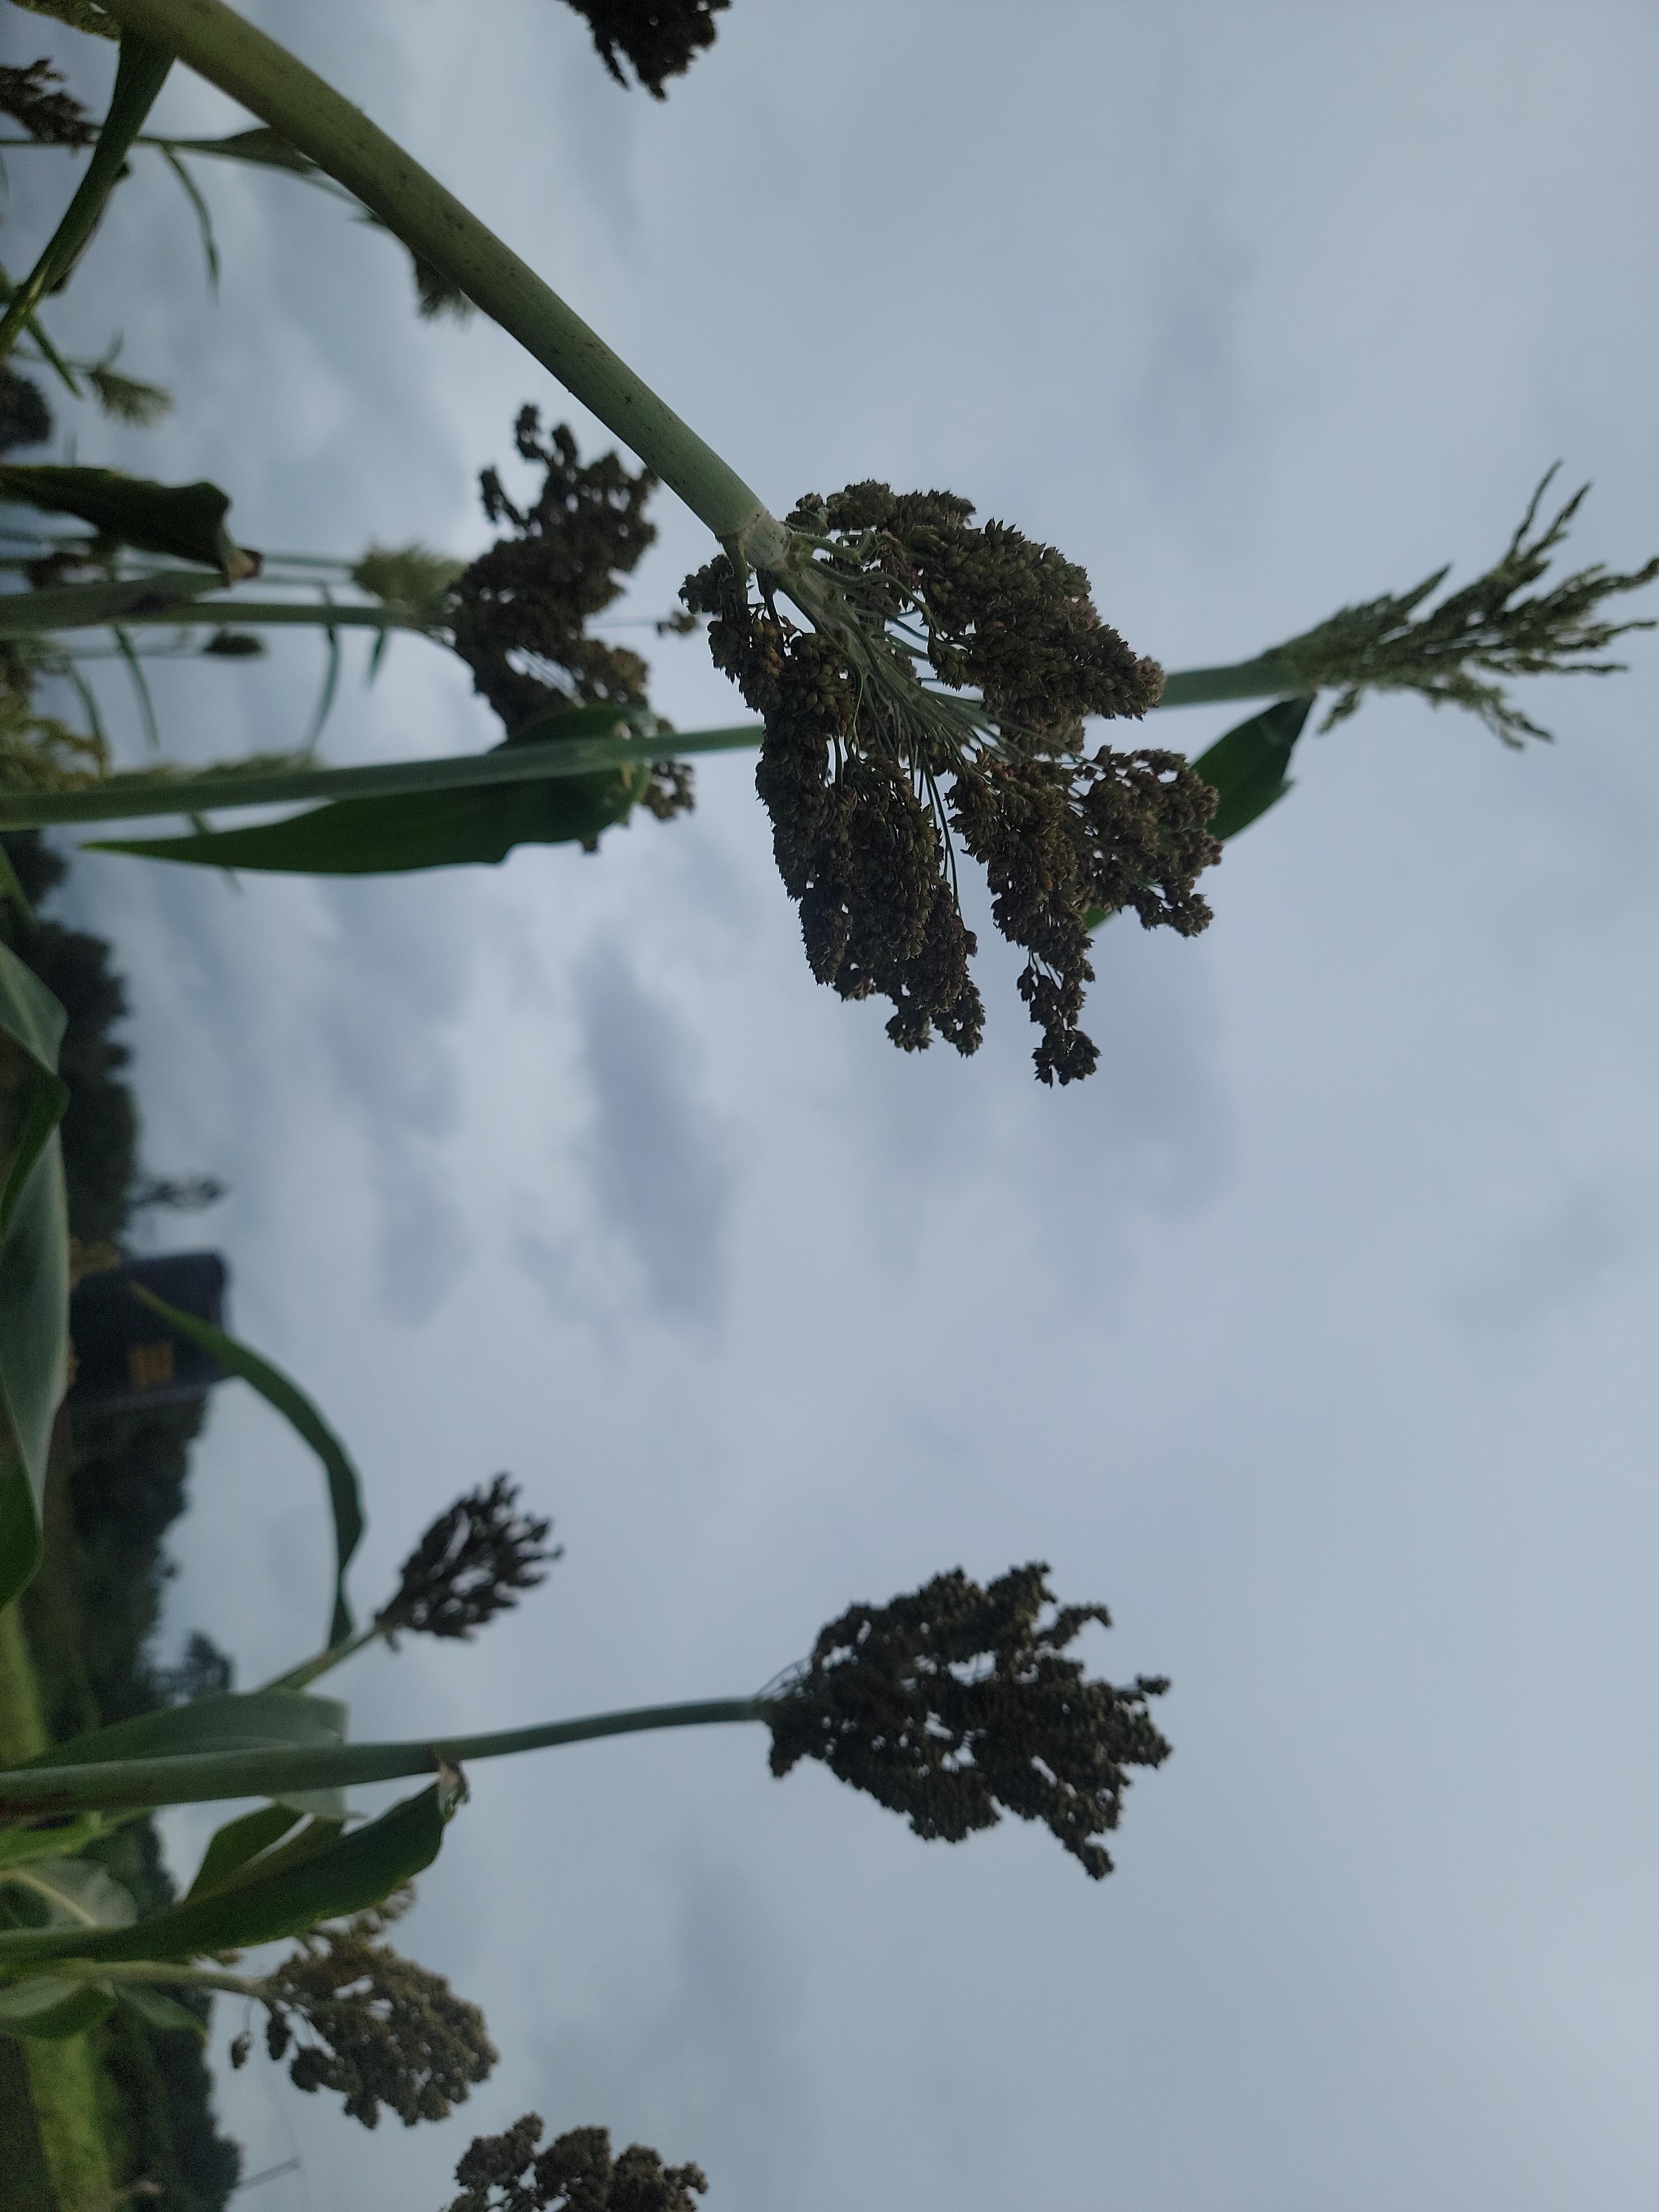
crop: sorghum
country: Tanzania
